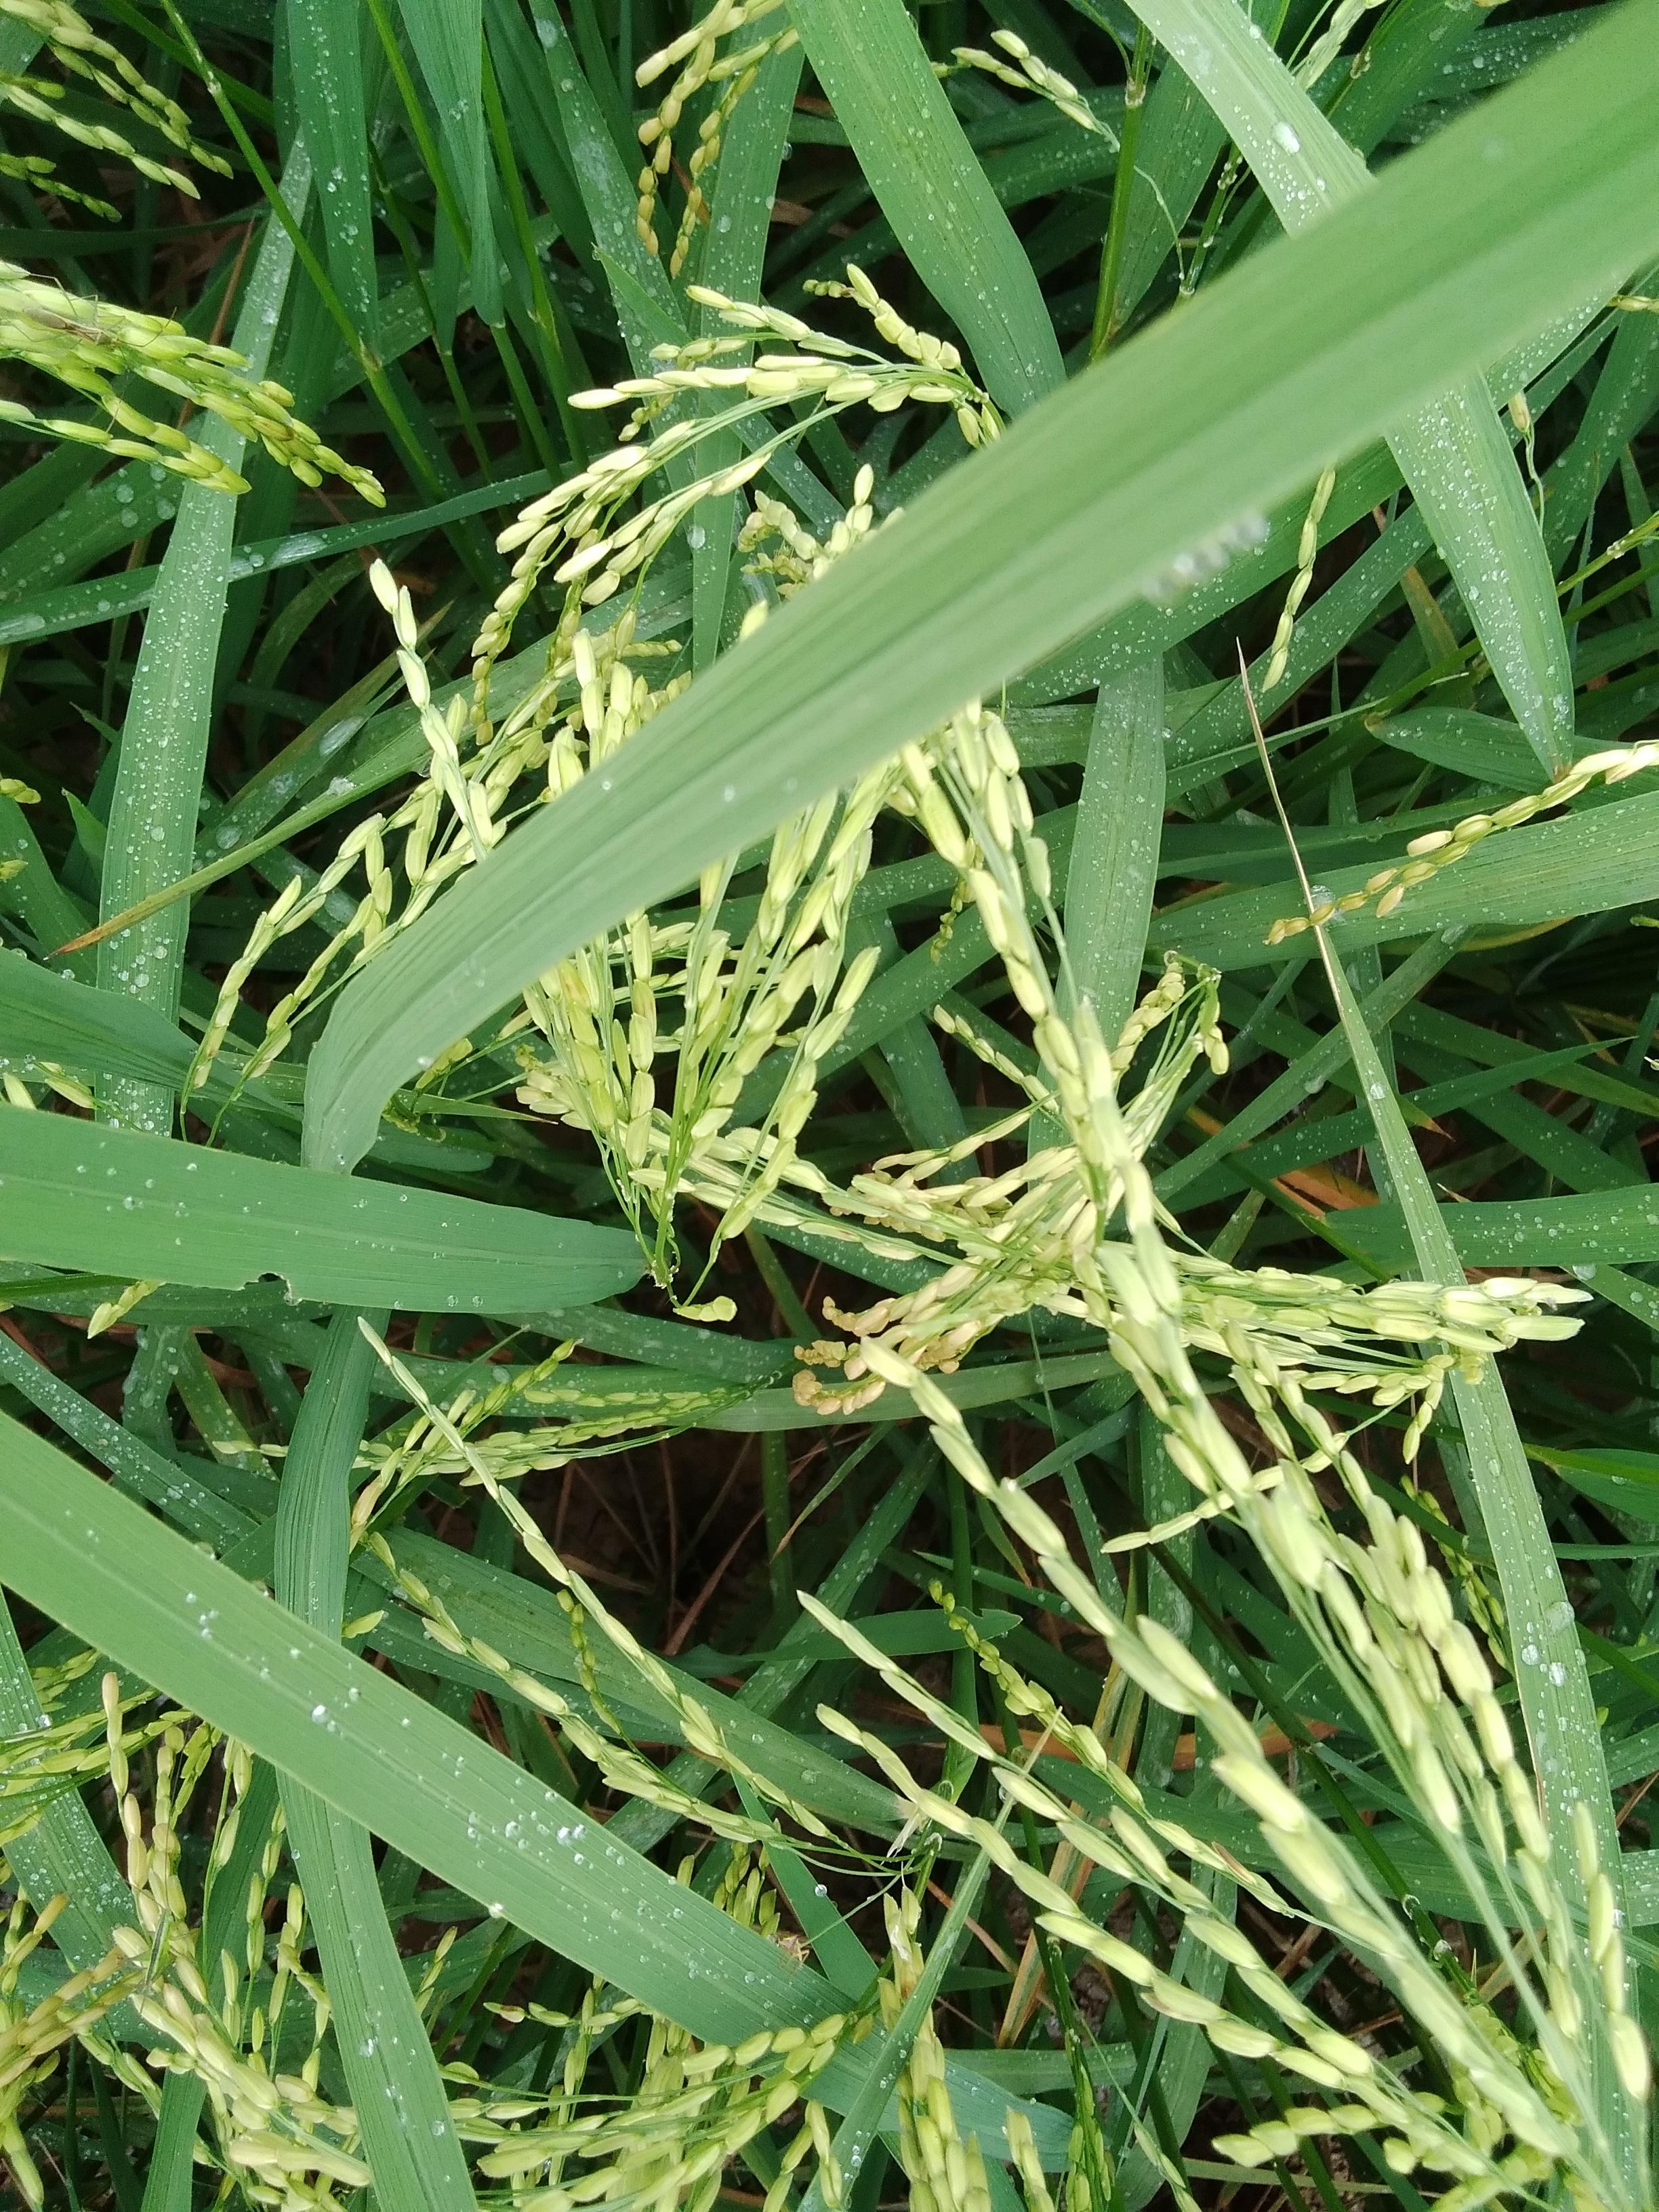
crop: rice
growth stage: ripening
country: Nigeria
